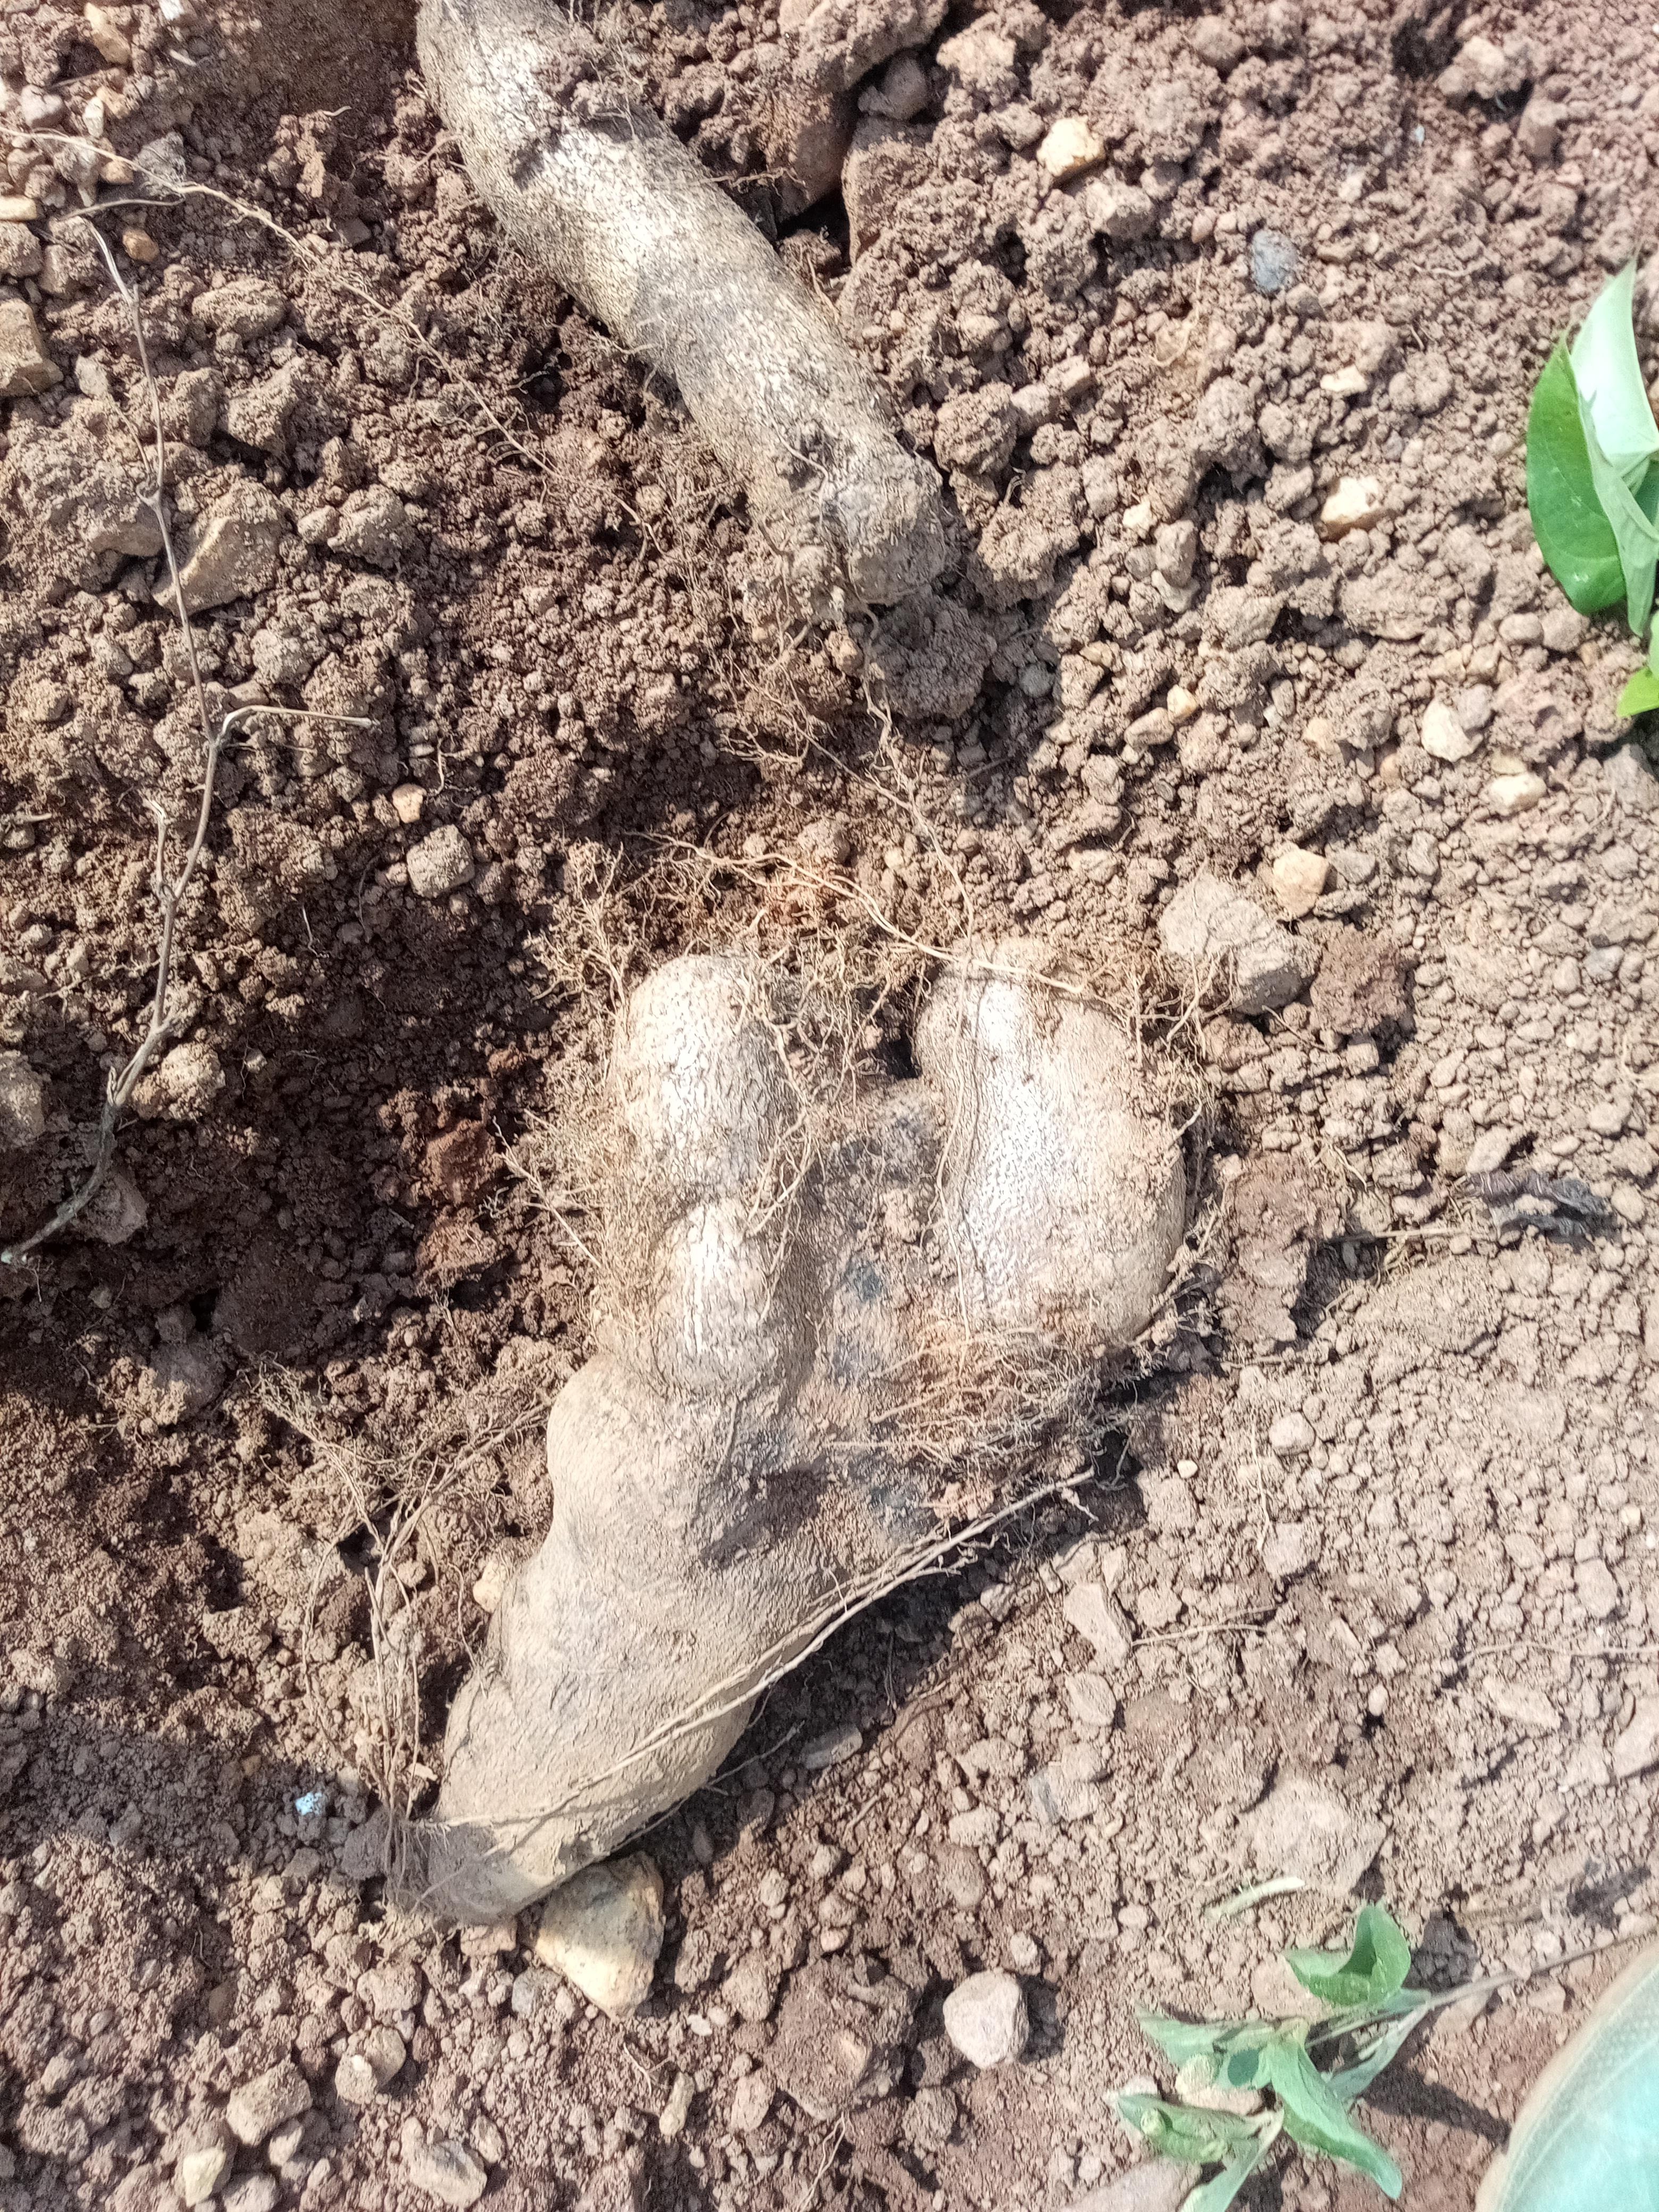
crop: yam
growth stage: harvest
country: Nigeria
